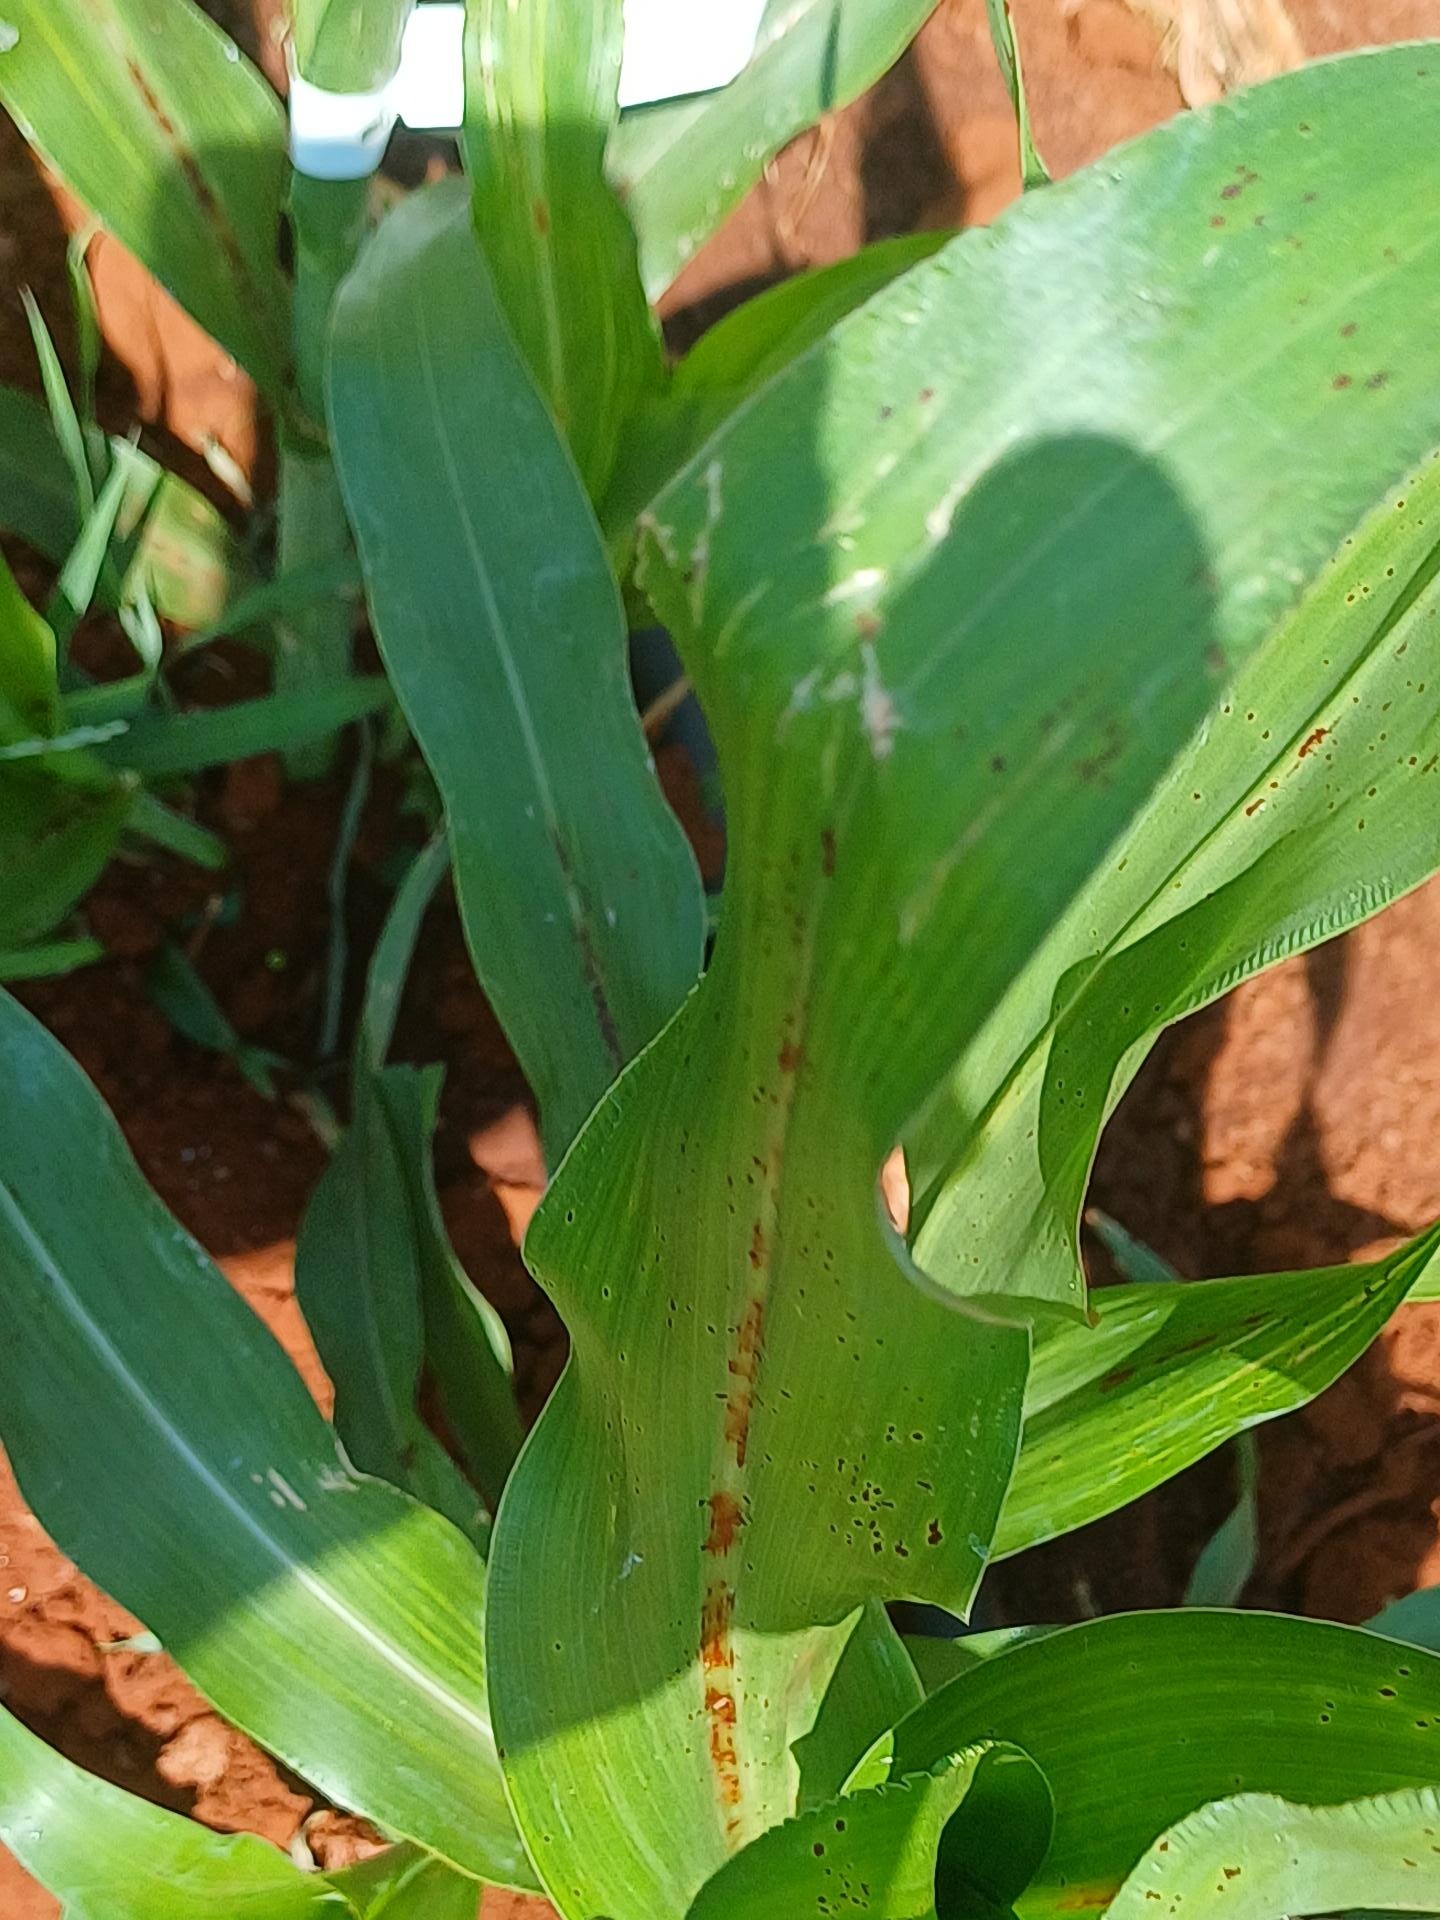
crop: sorghum
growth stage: vegetative
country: Kenya
